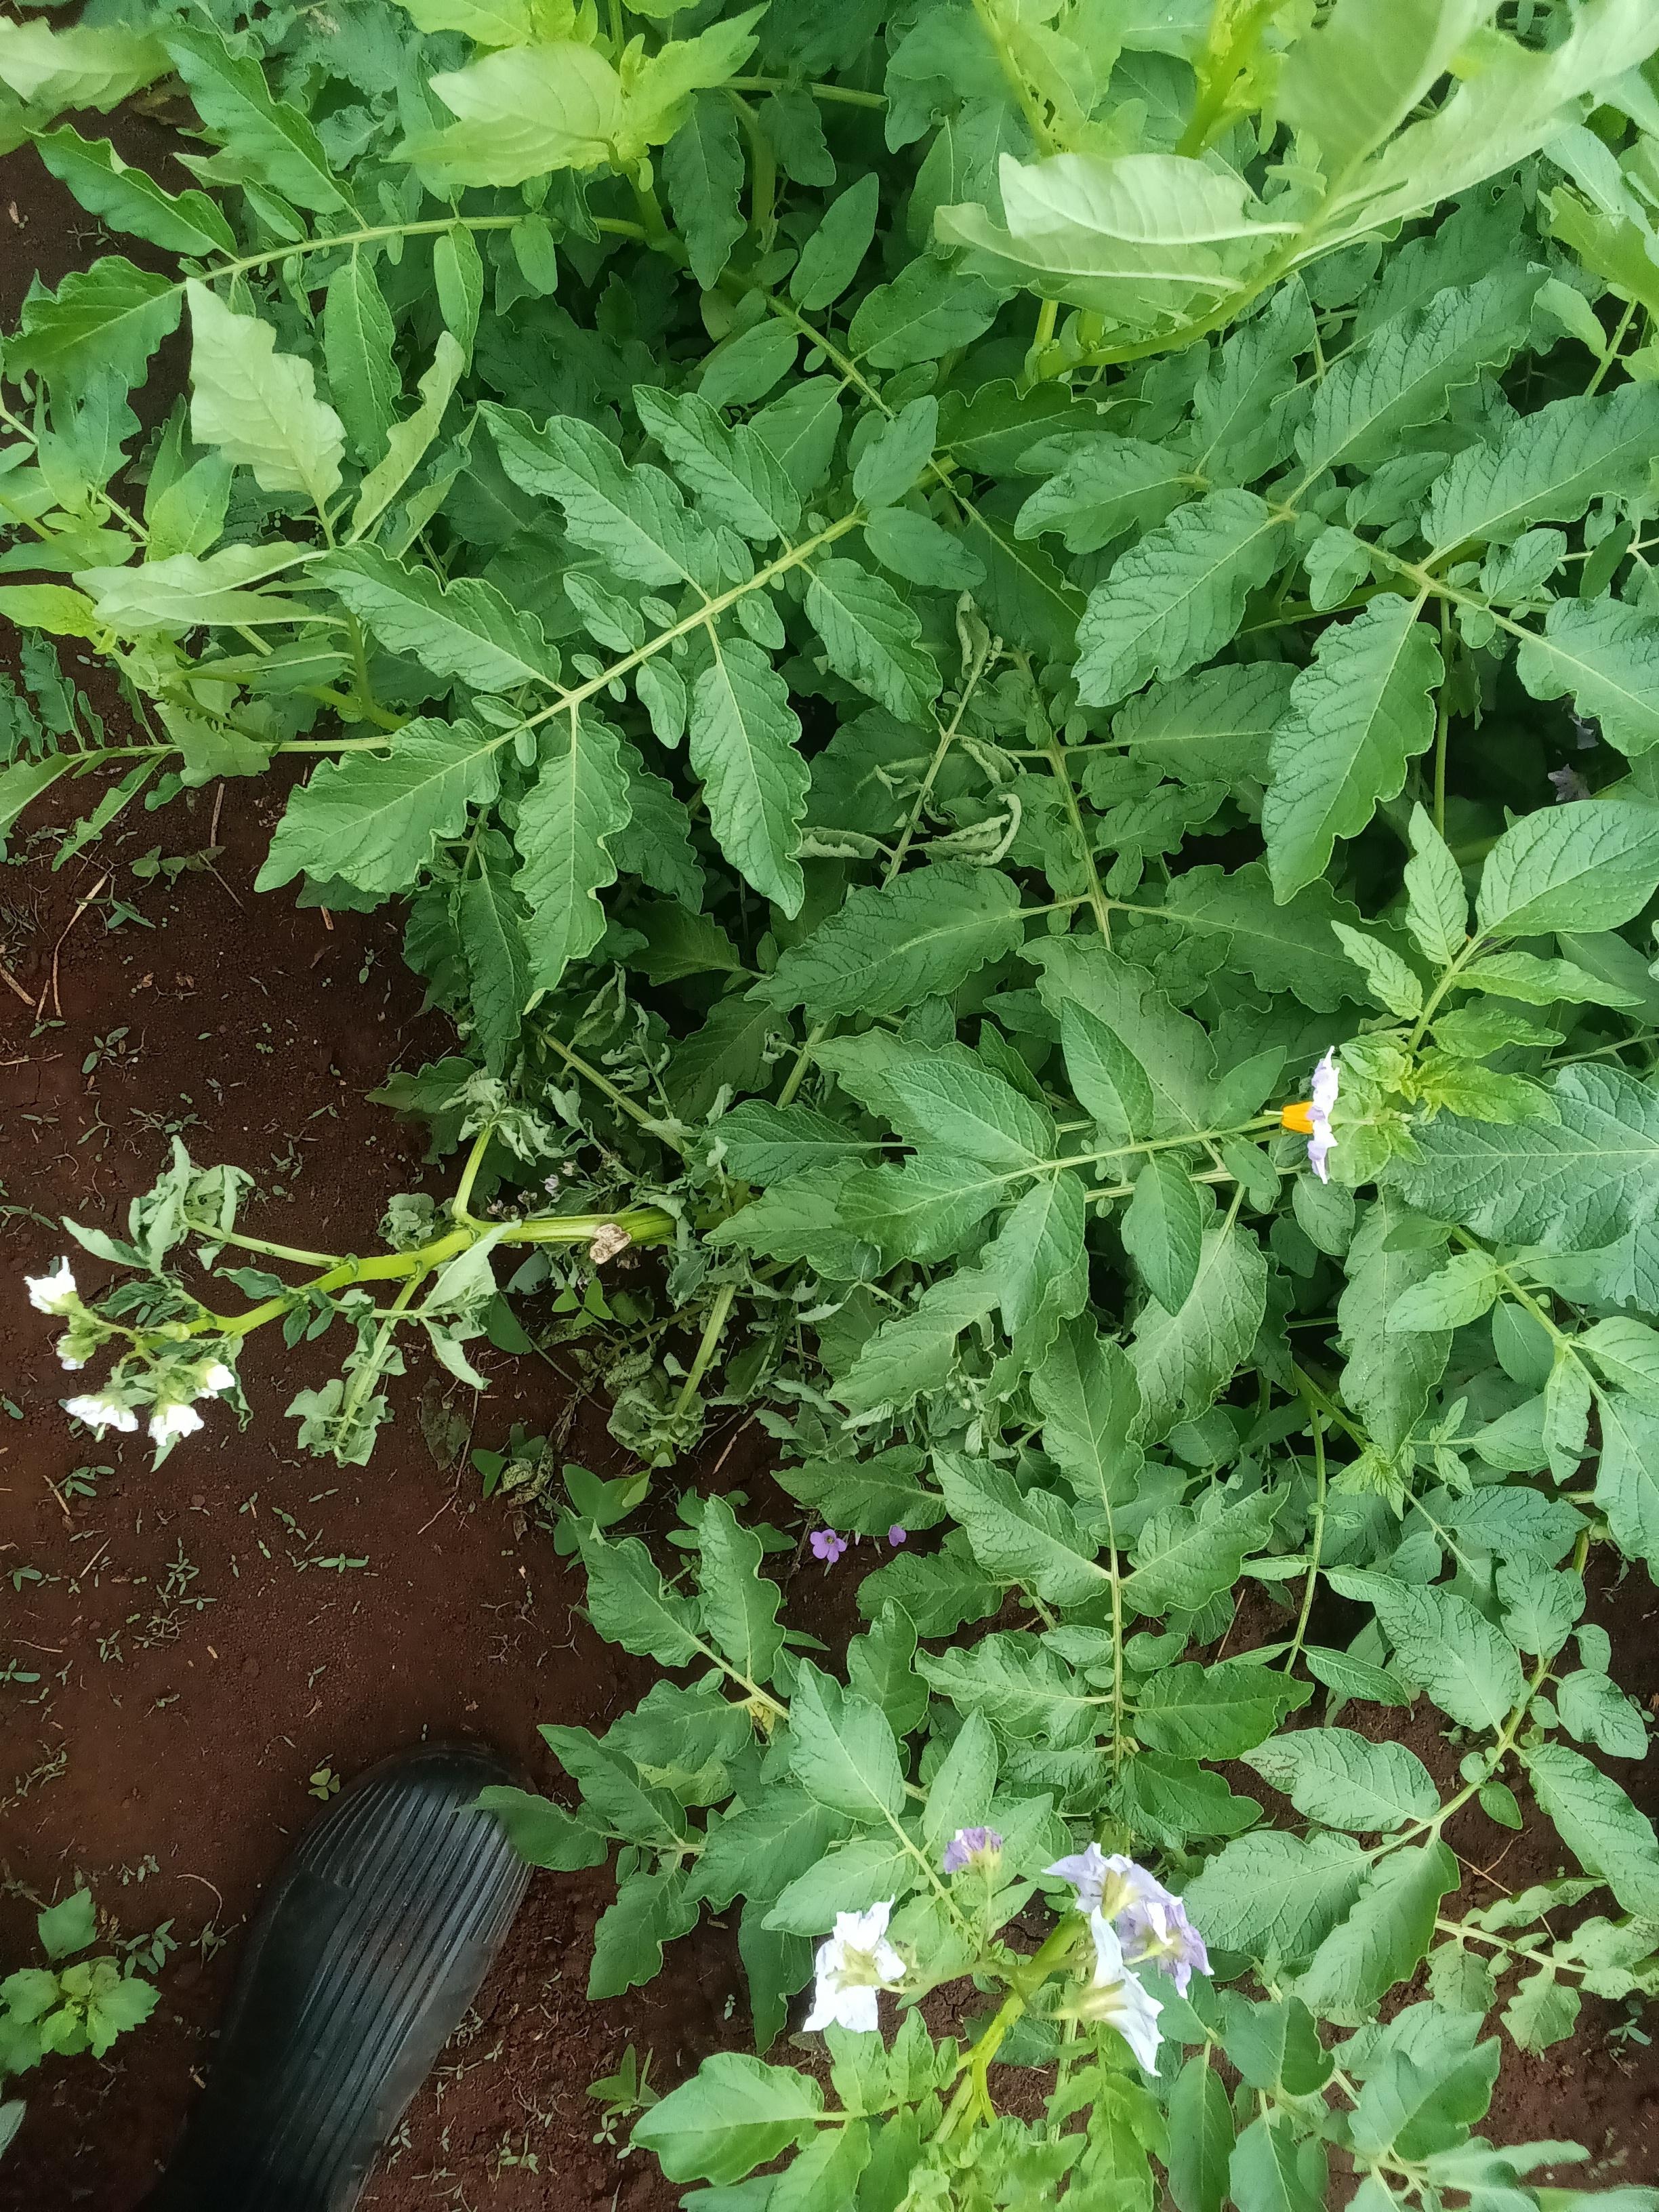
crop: potato
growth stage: flowering
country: Kenya
